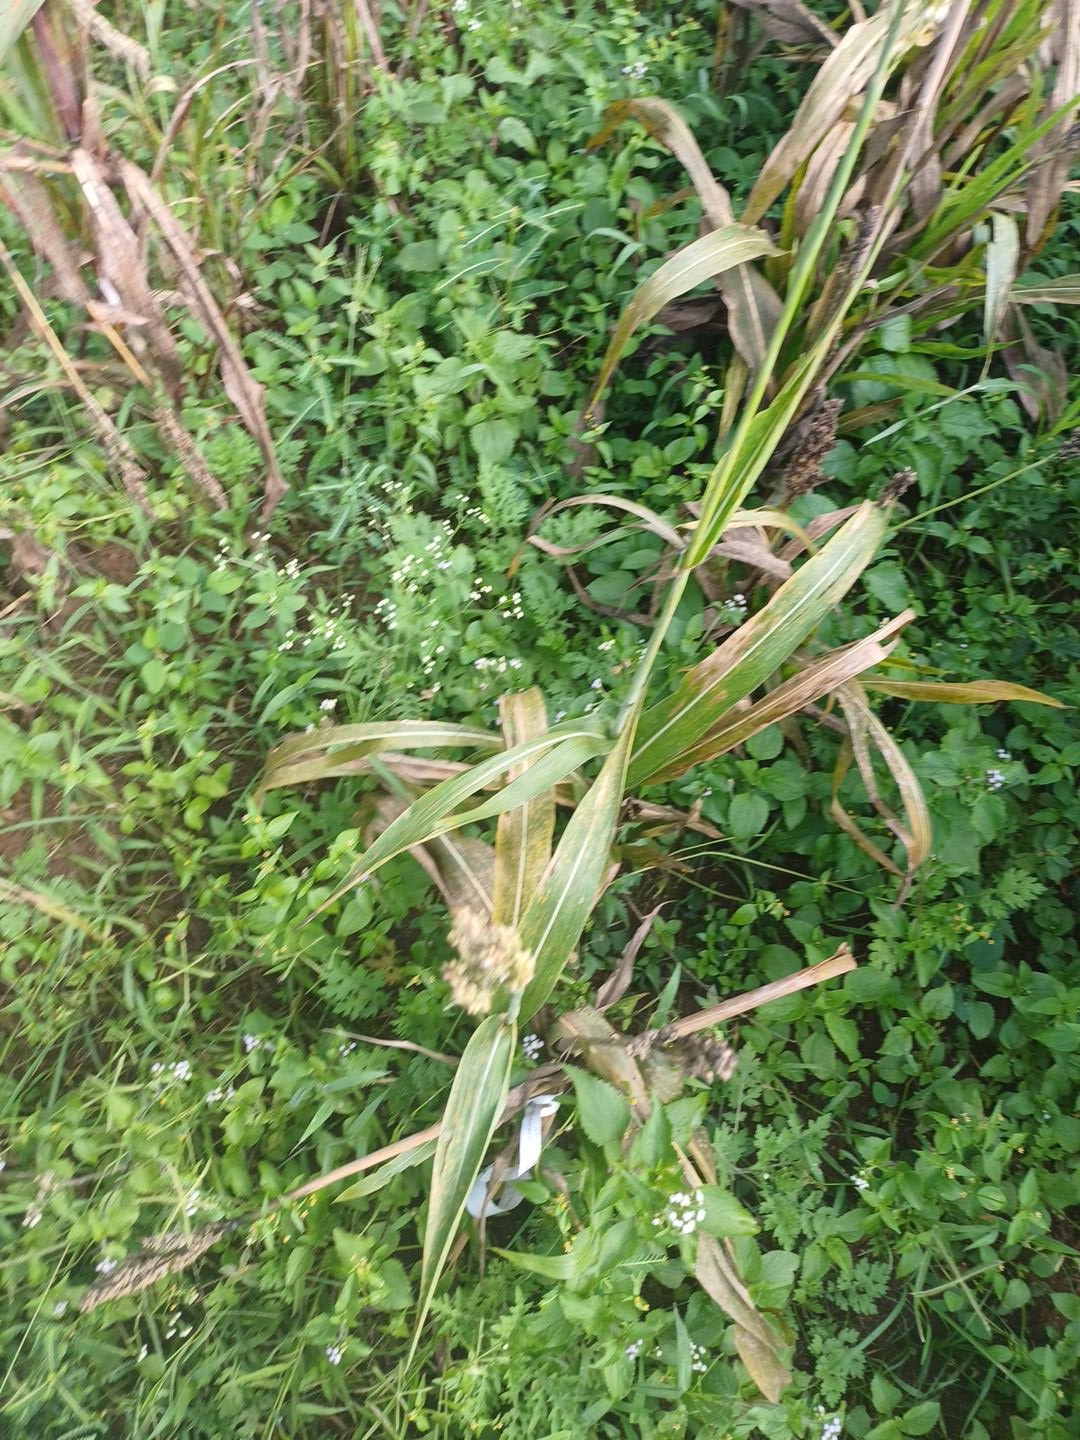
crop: sorghum
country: Kenya
